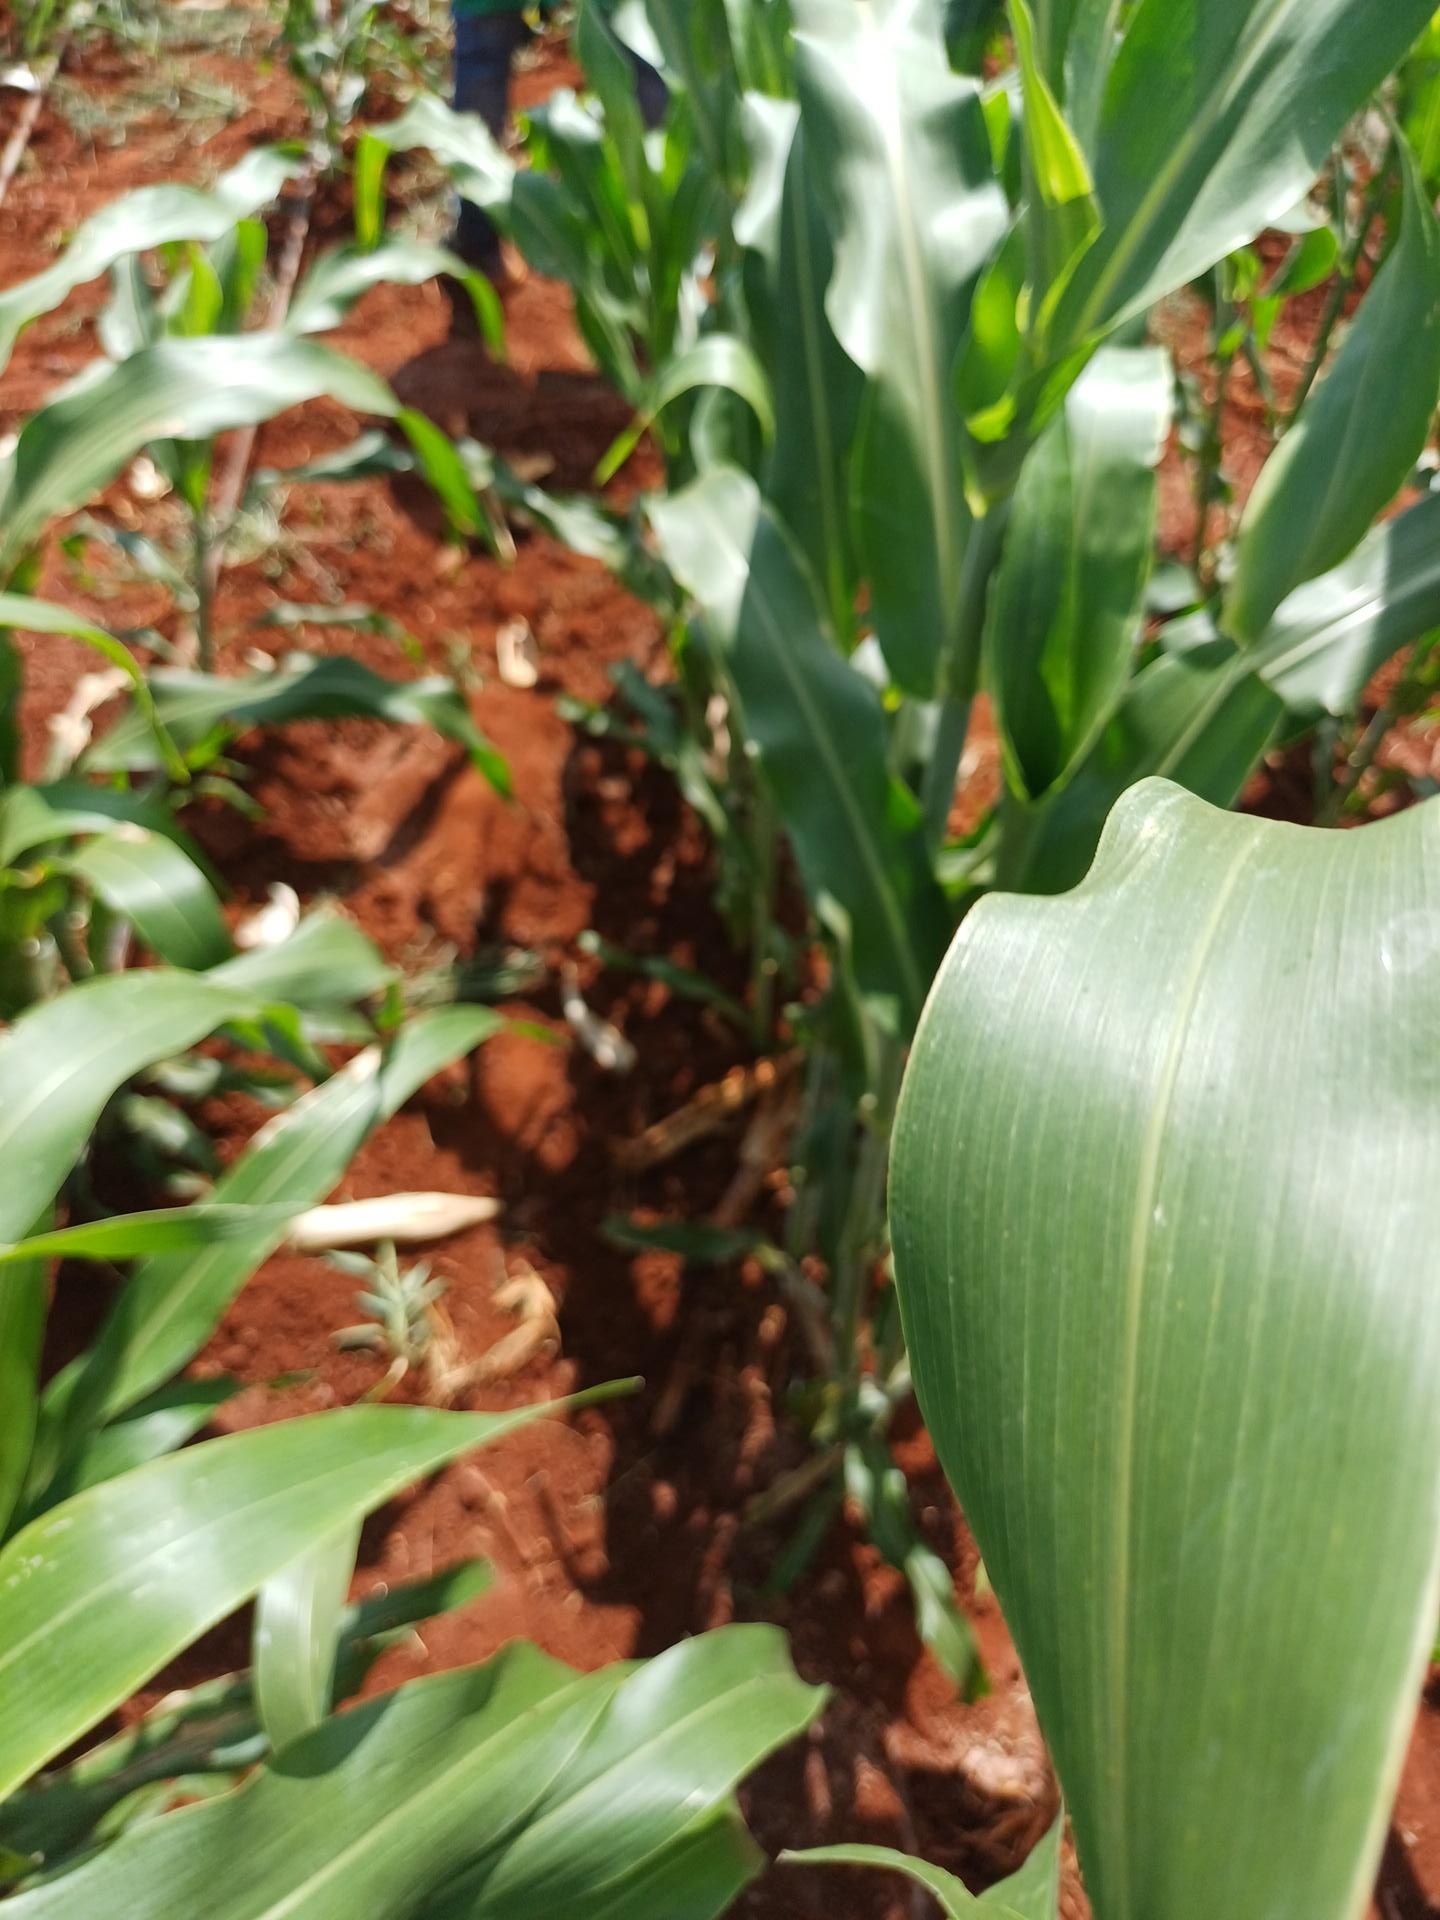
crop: sorghum
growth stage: vegetative
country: Kenya
